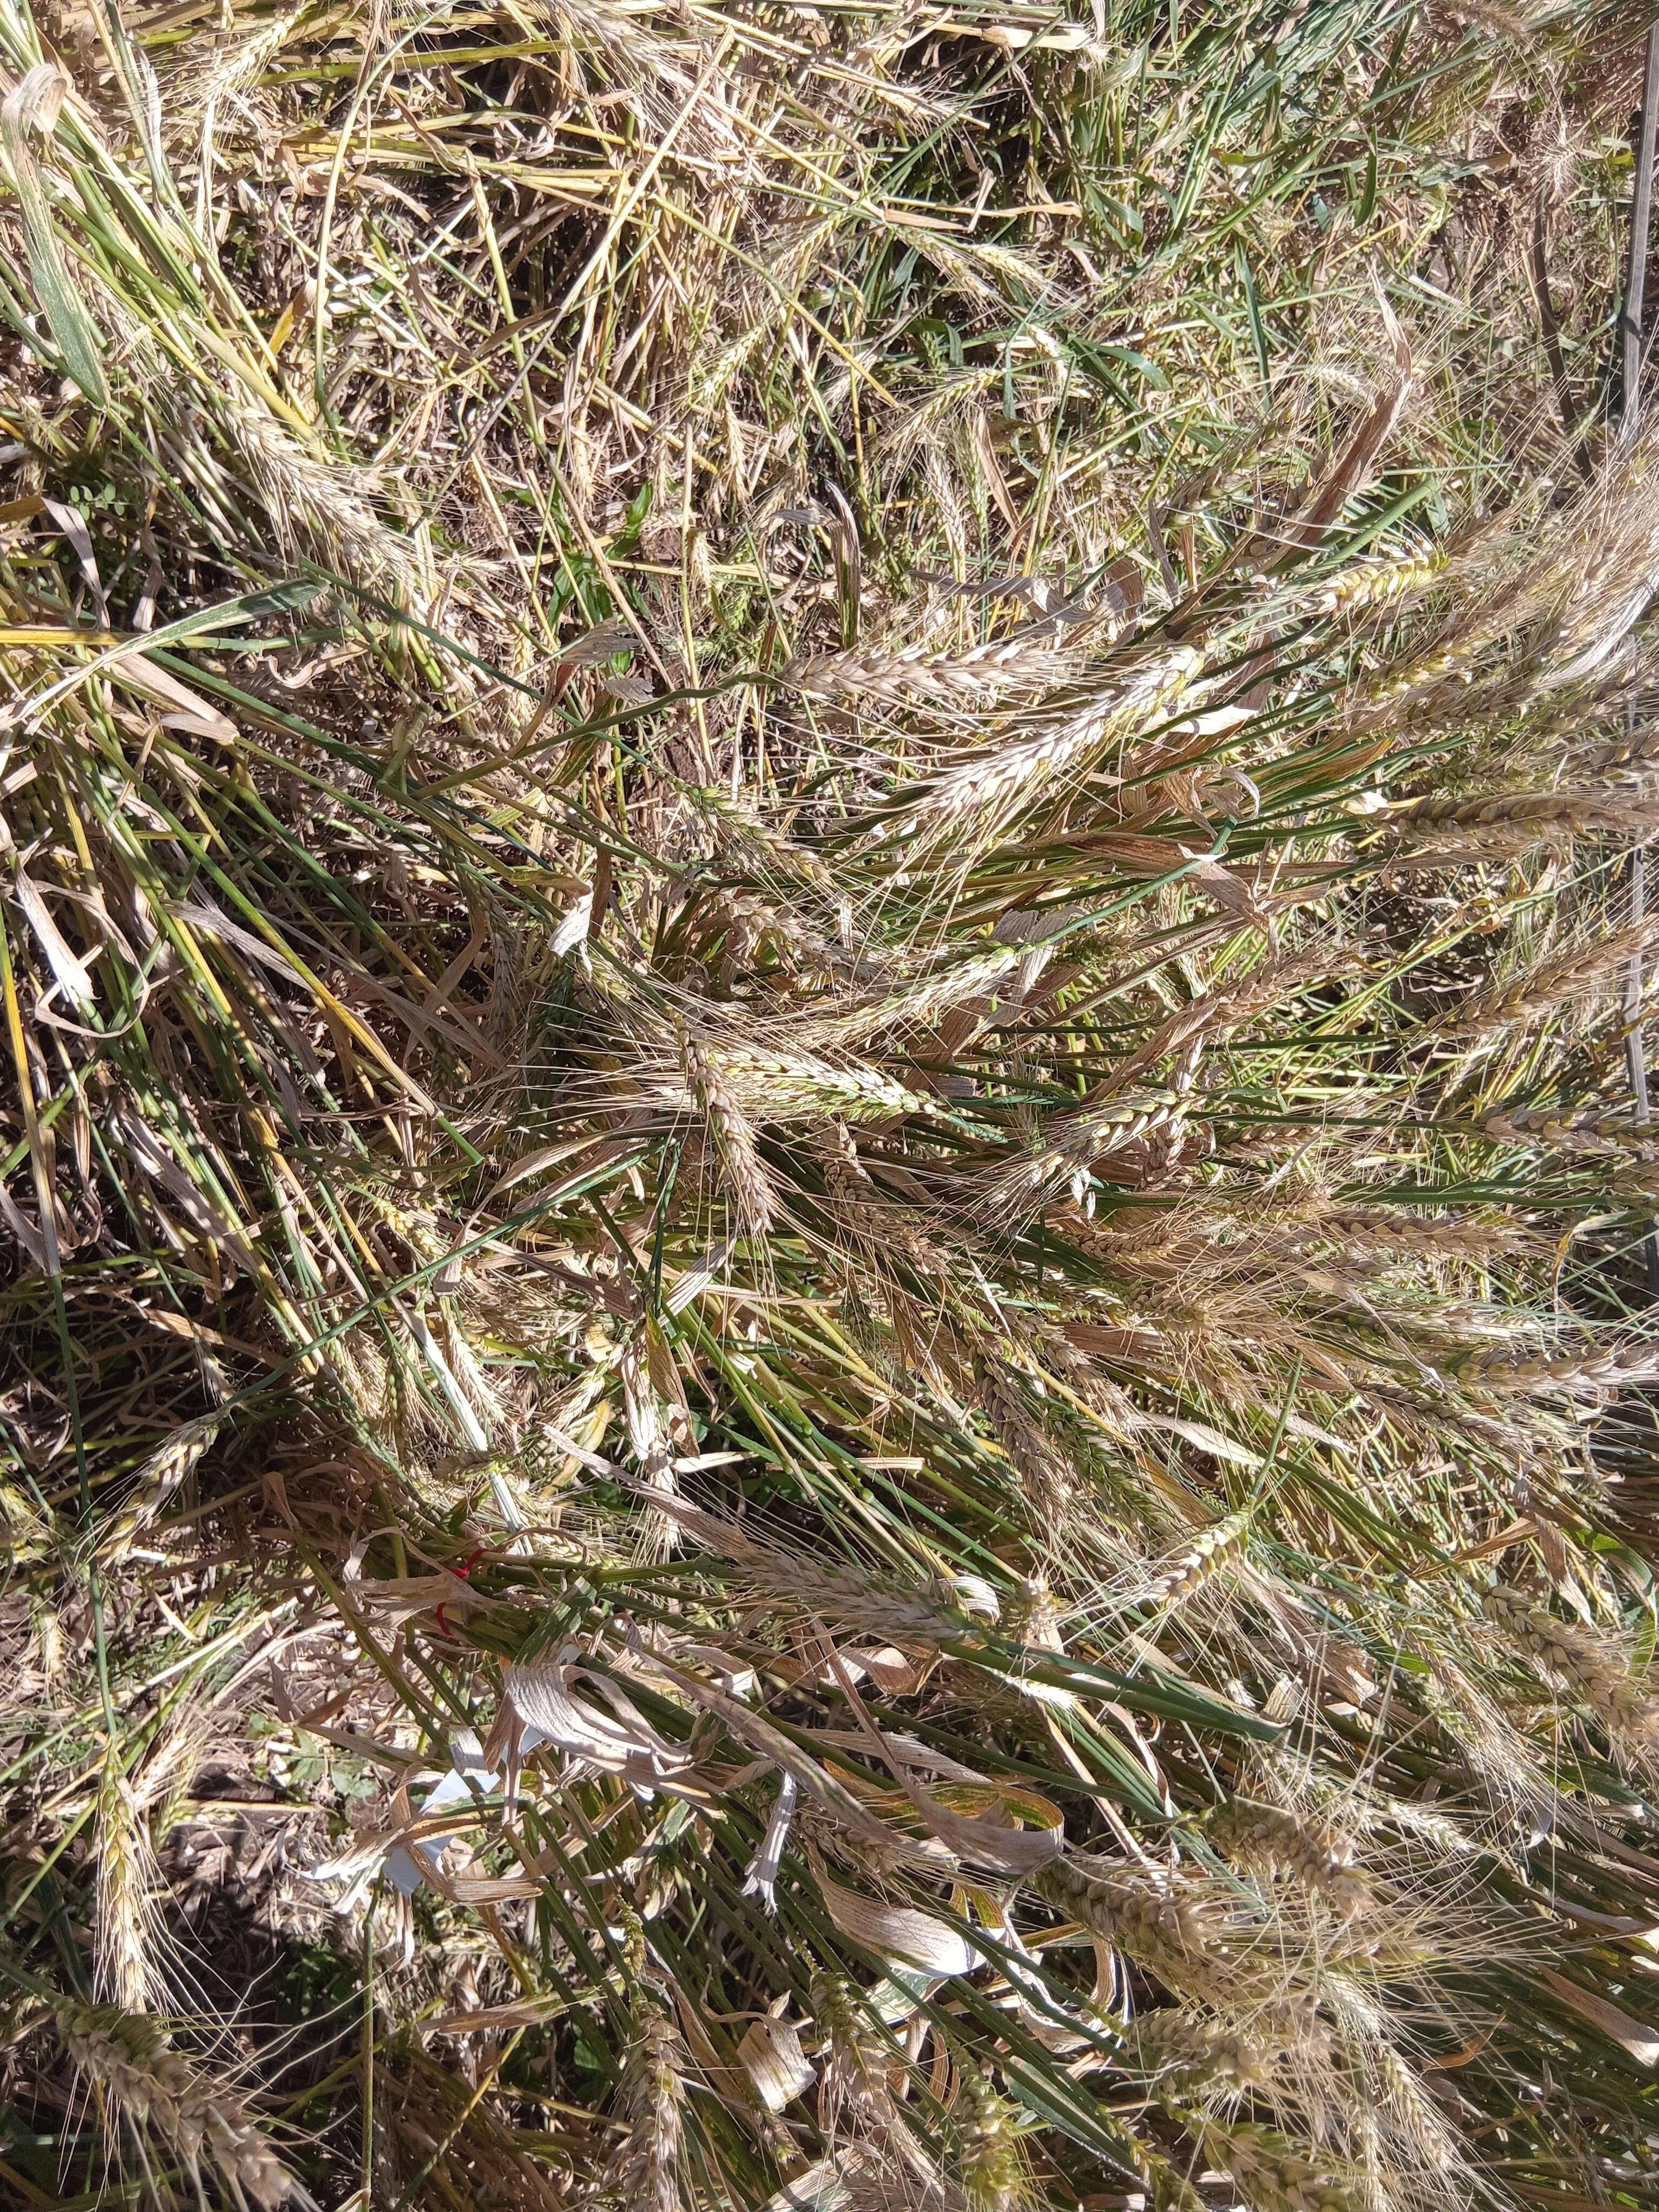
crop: wheat
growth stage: maturity
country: Kenya
